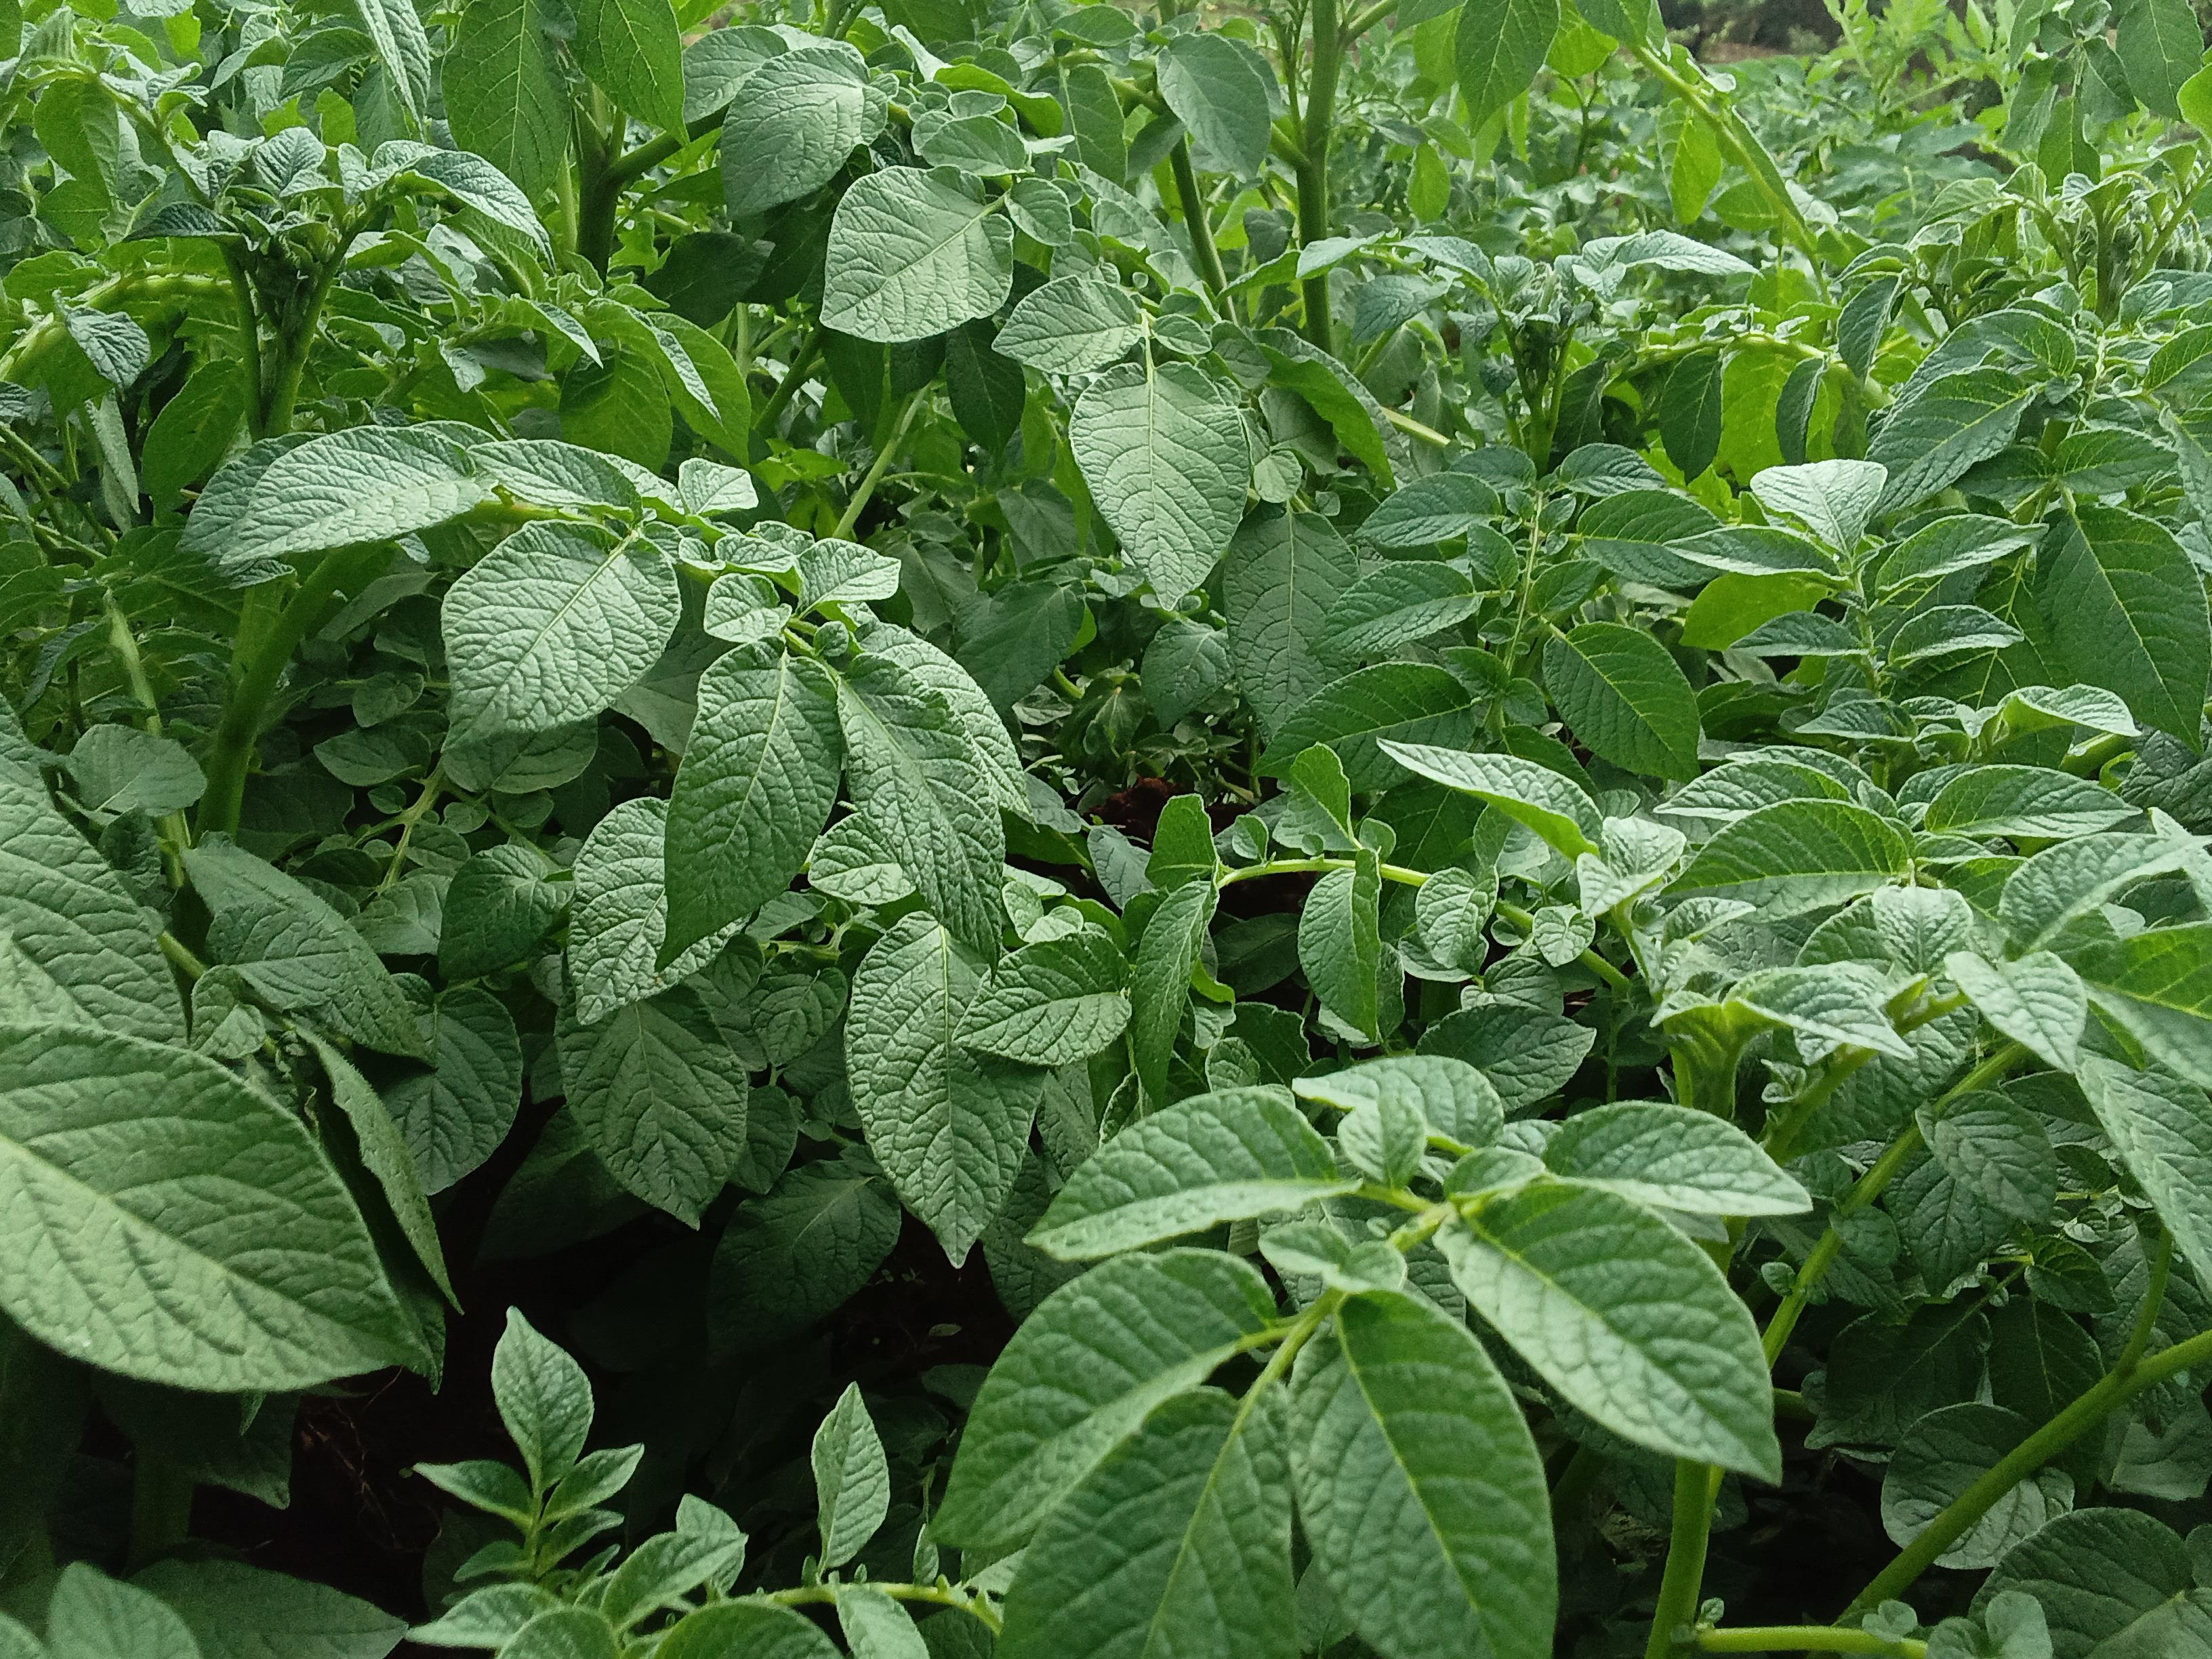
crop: potato
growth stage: vegetative
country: Kenya
